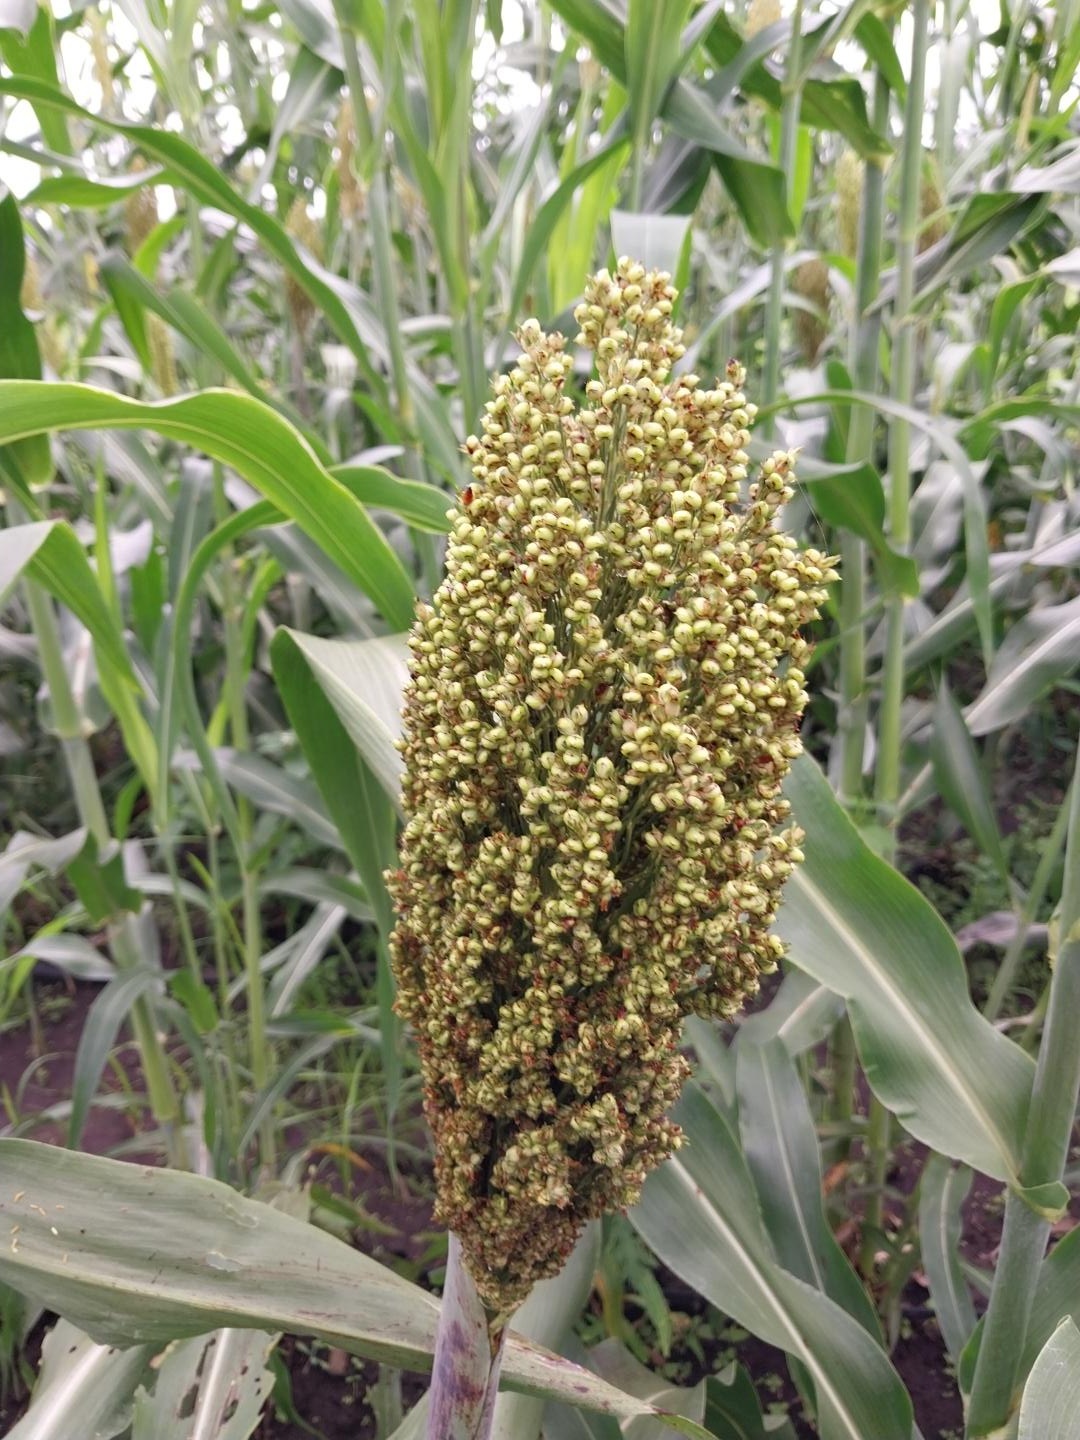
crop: sorghum
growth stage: heading tuber
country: Tanzania
